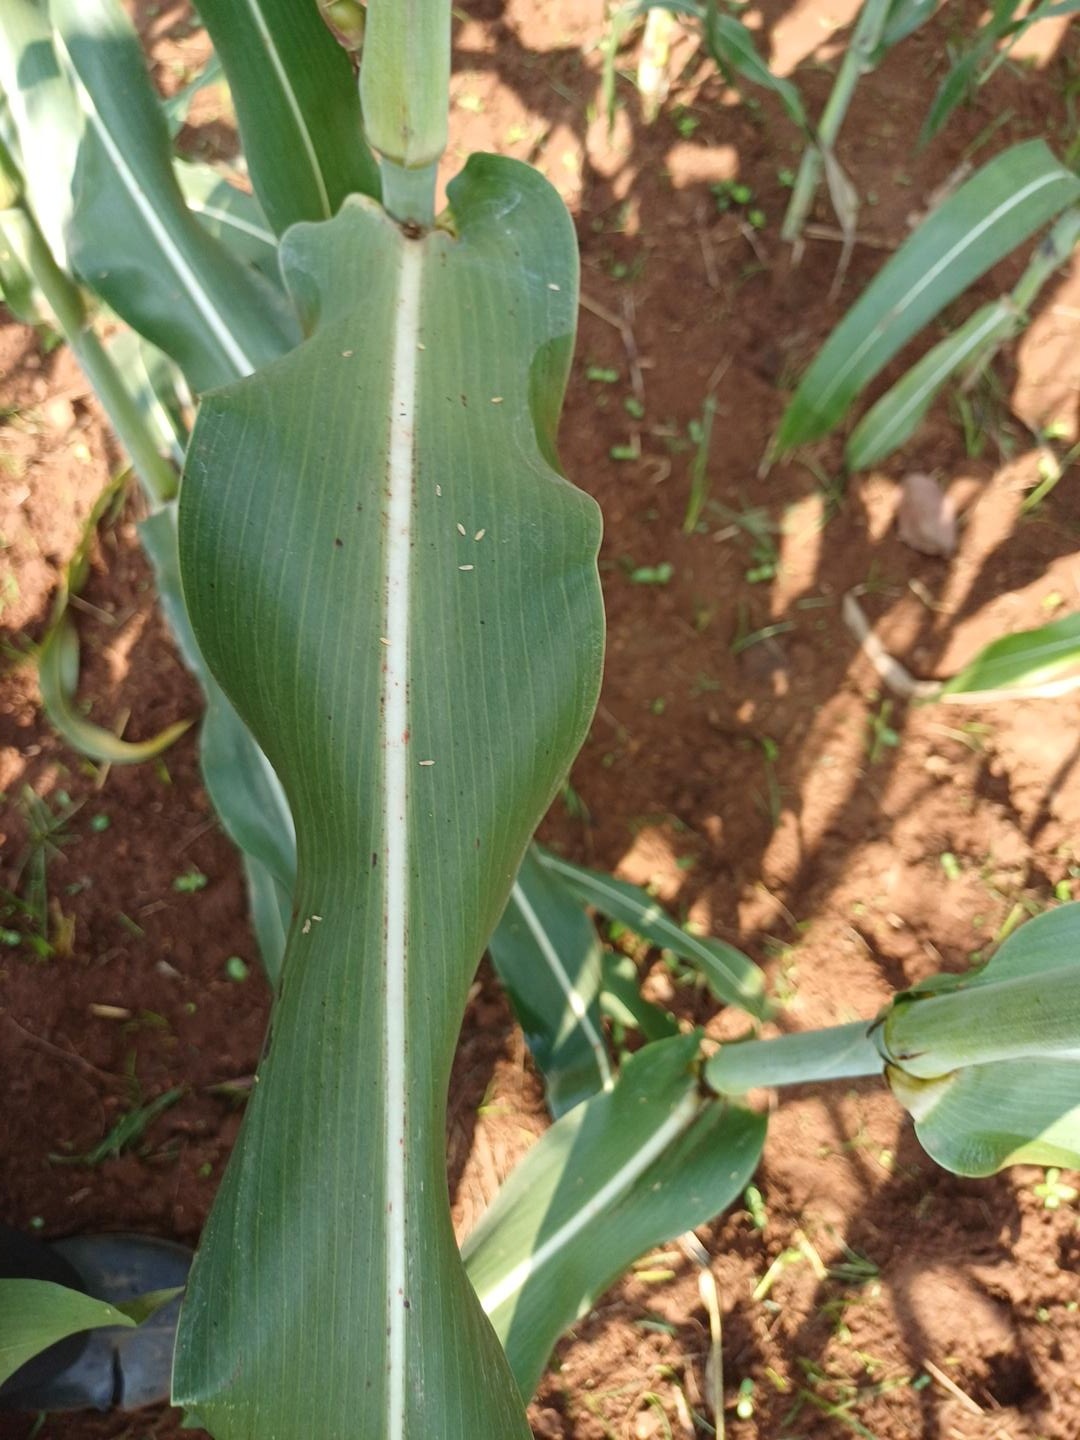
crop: sorghum
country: Kenya
